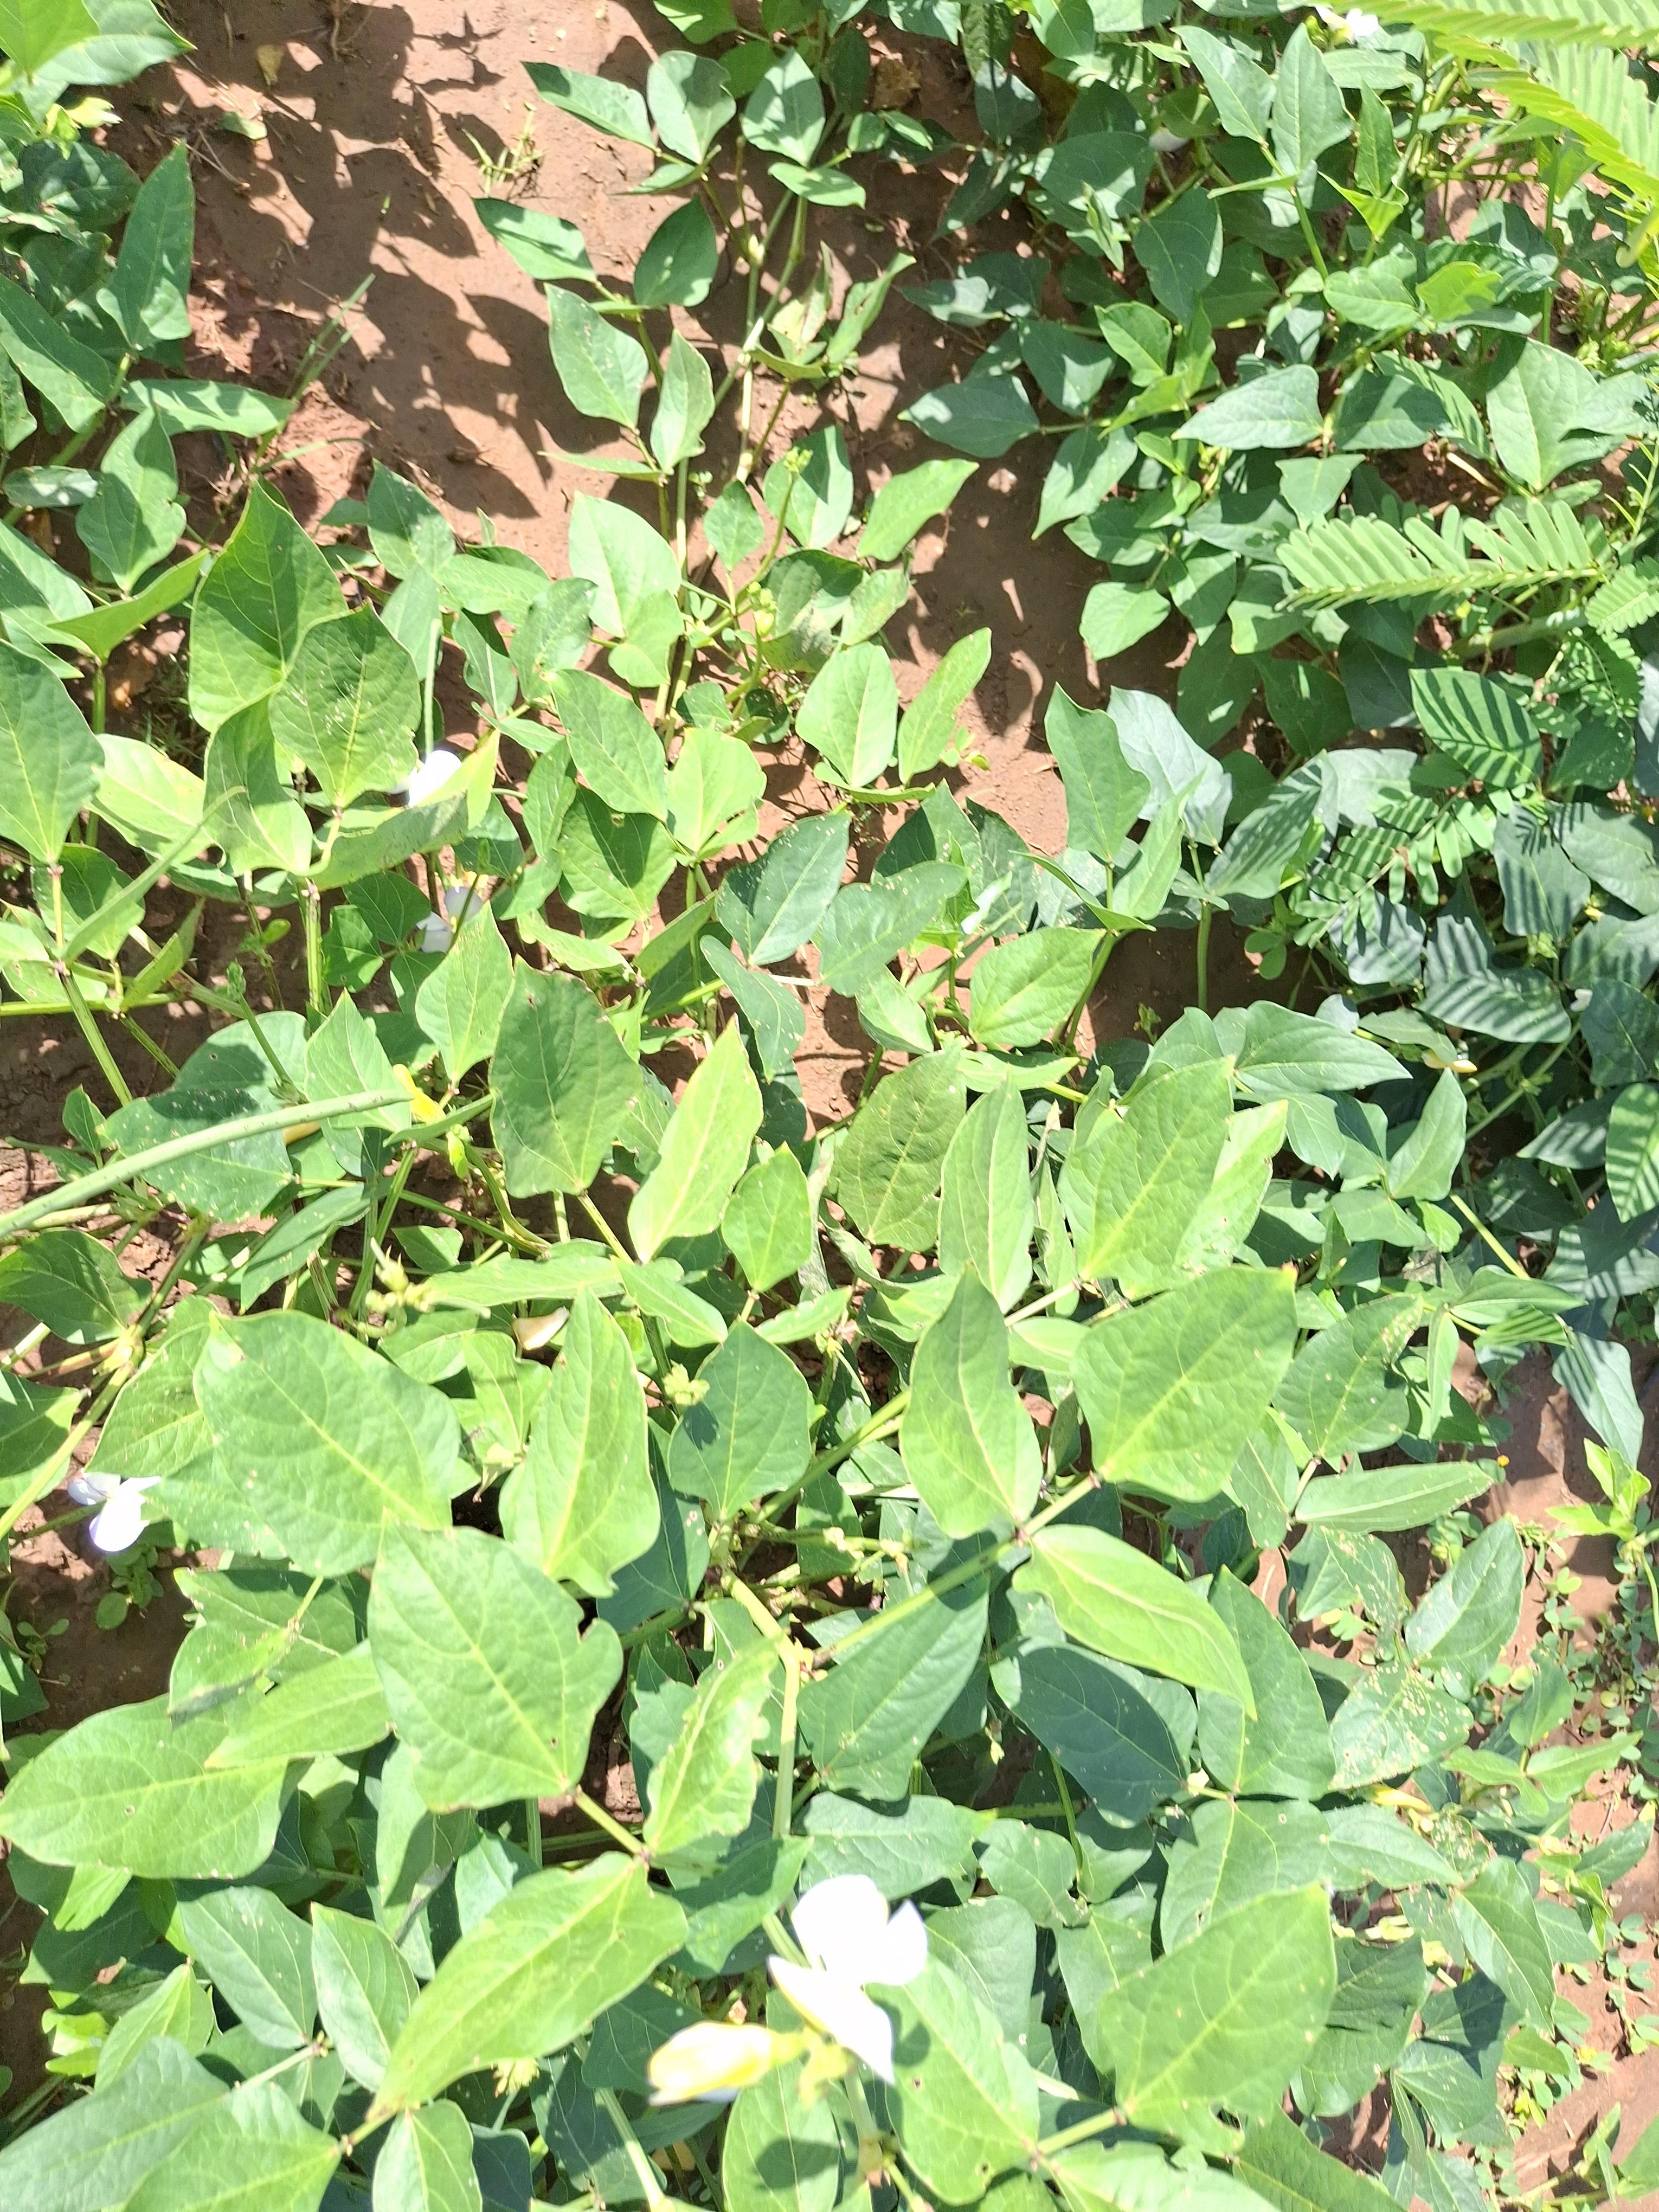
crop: cowpea
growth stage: development pod
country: Nigeria
